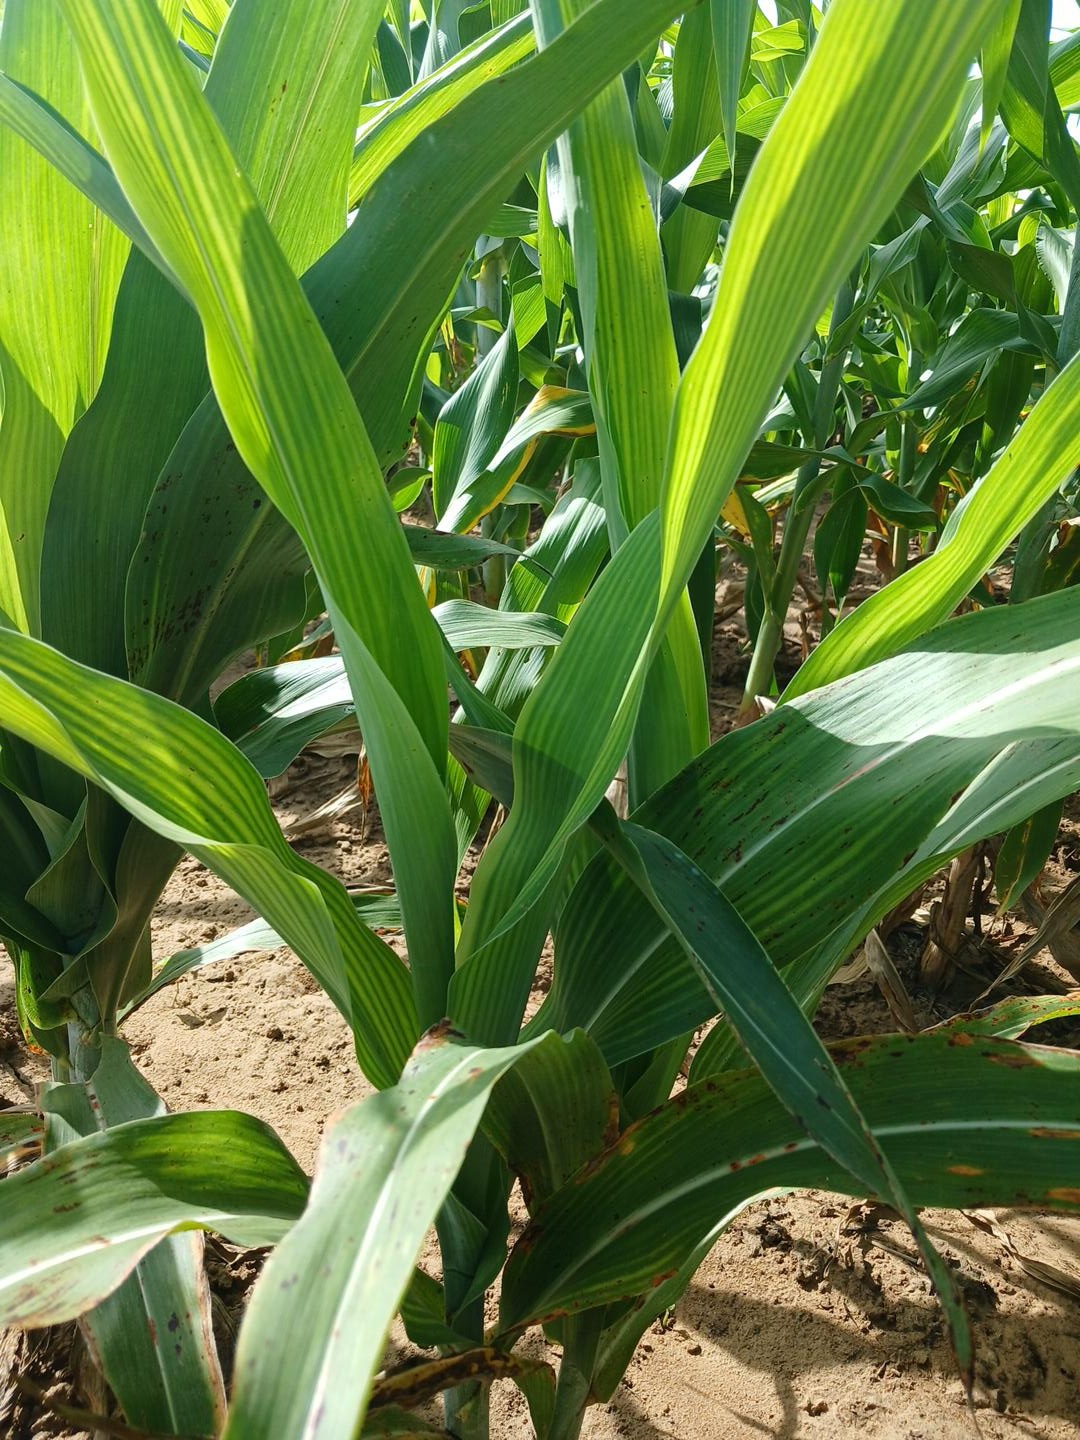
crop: sorghum
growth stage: vegetative
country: Senegal
